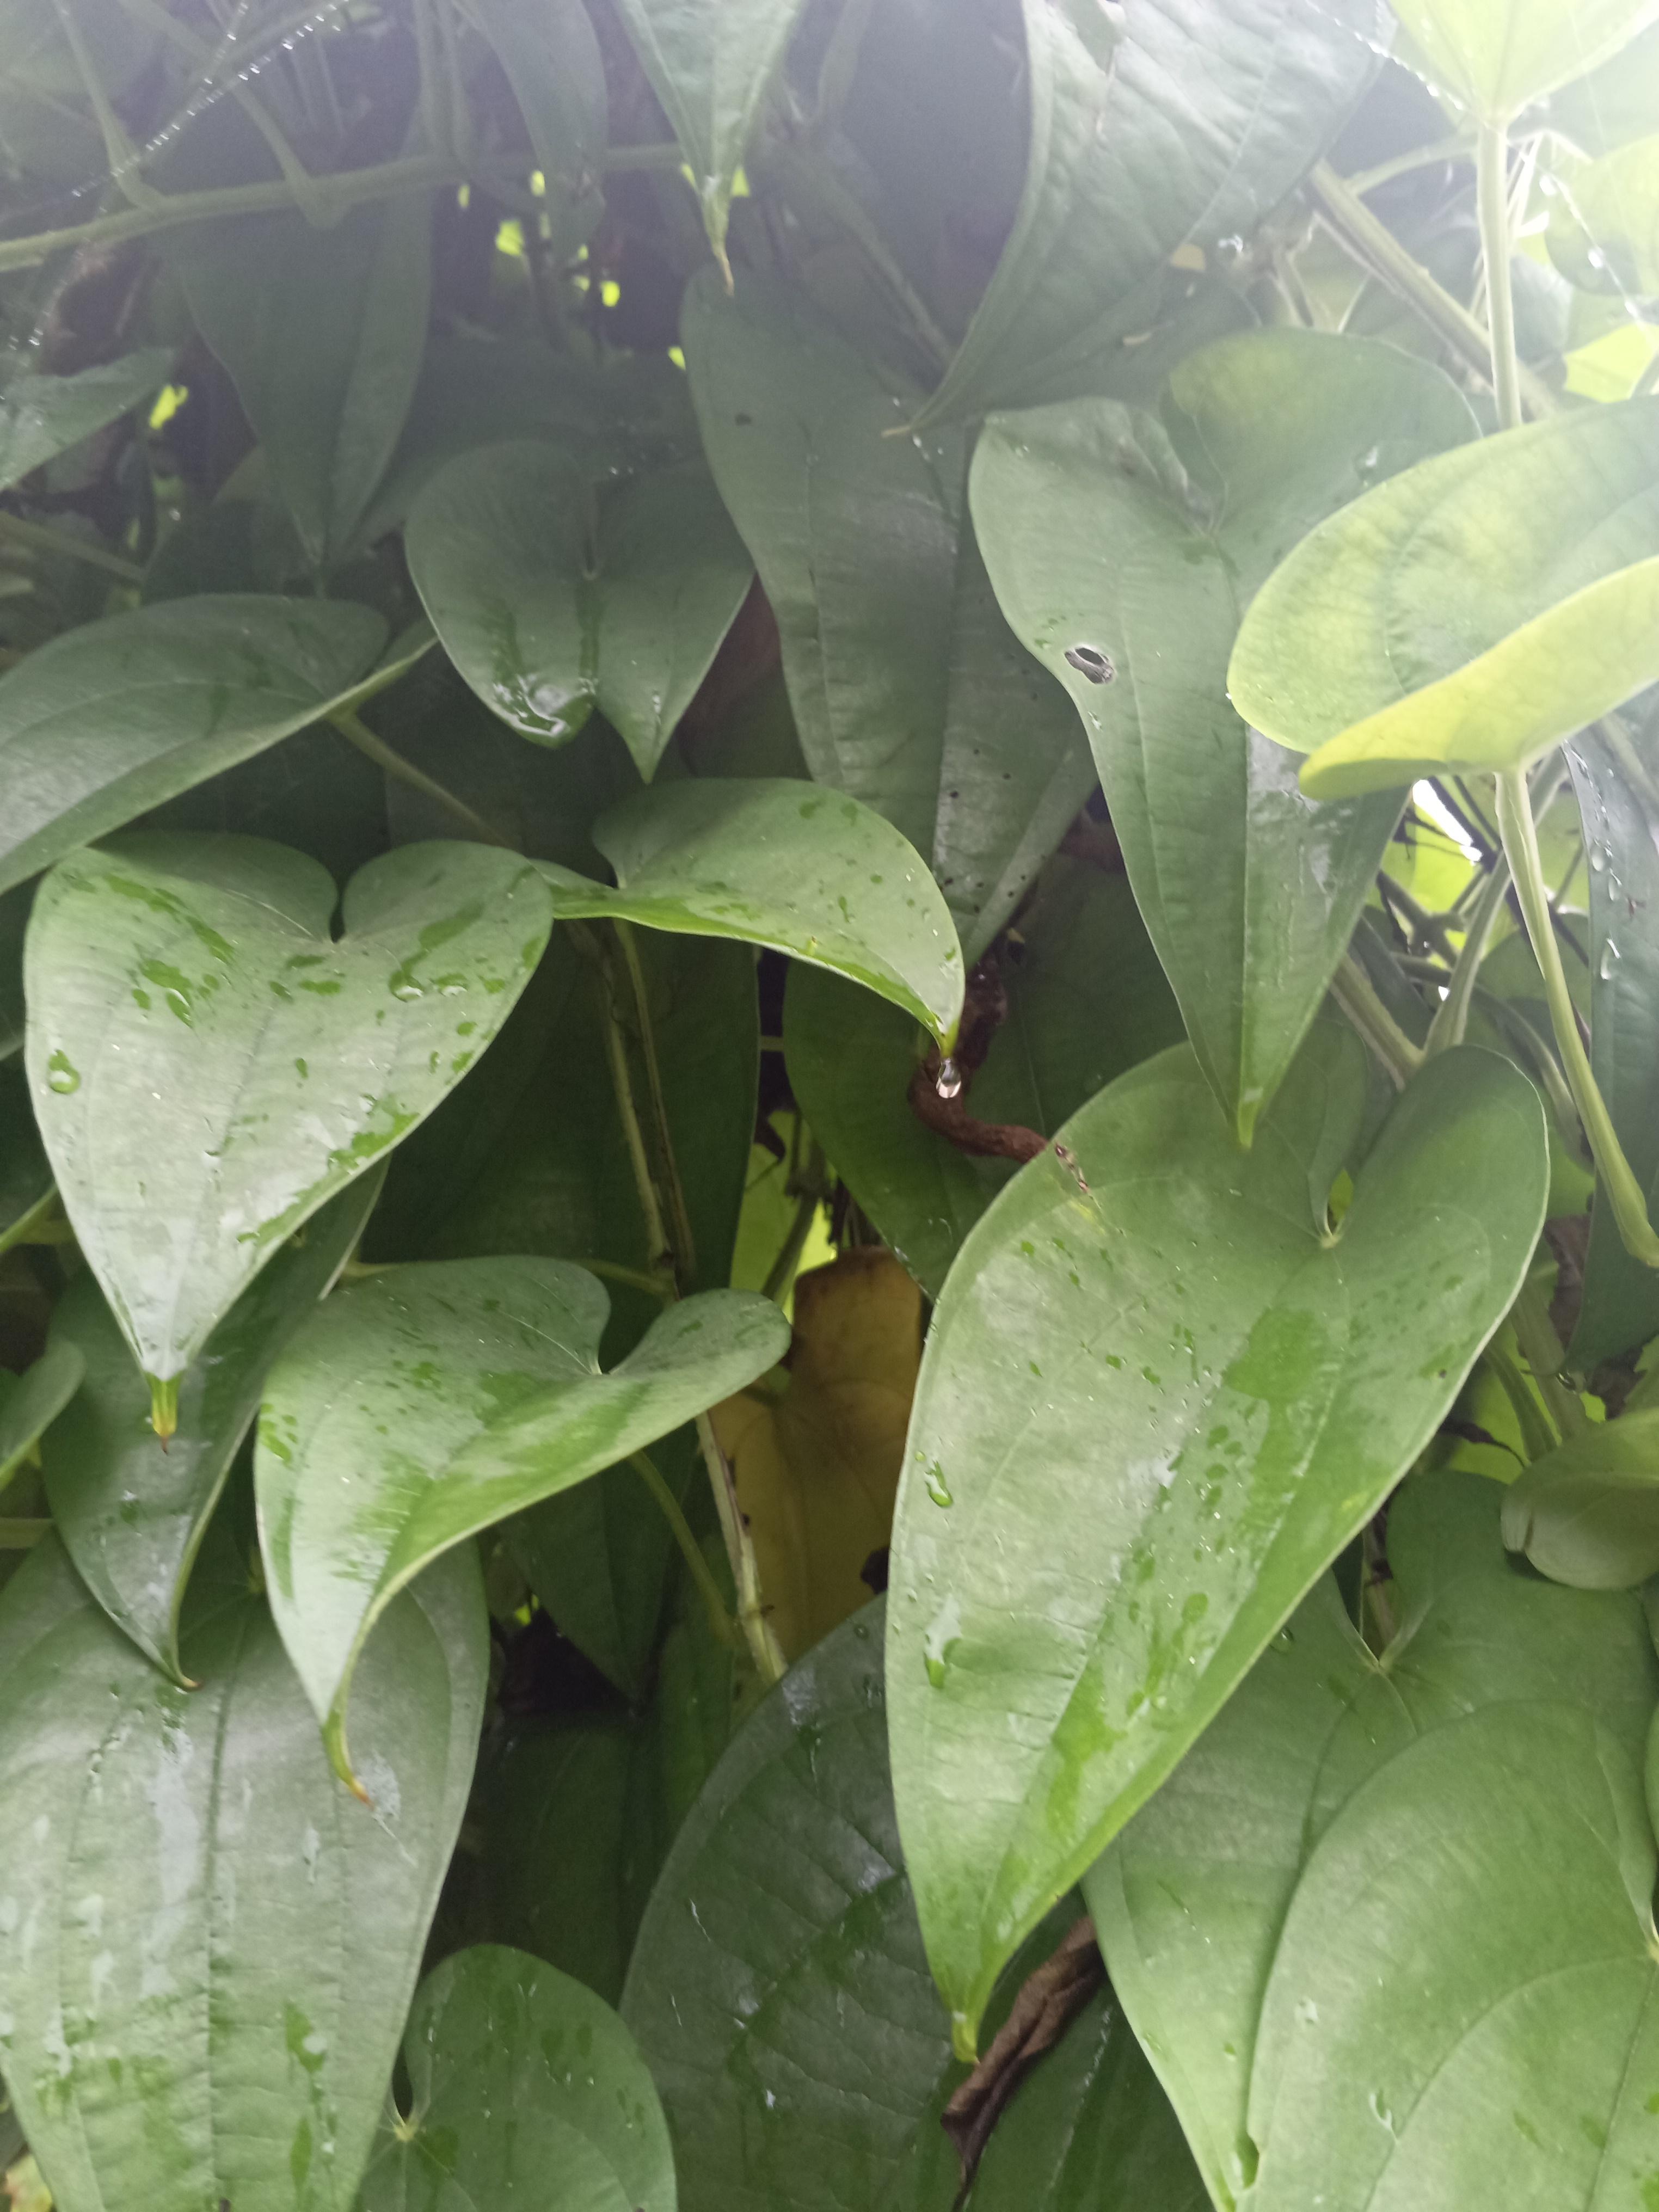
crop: yam
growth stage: vegetative
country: Nigeria
